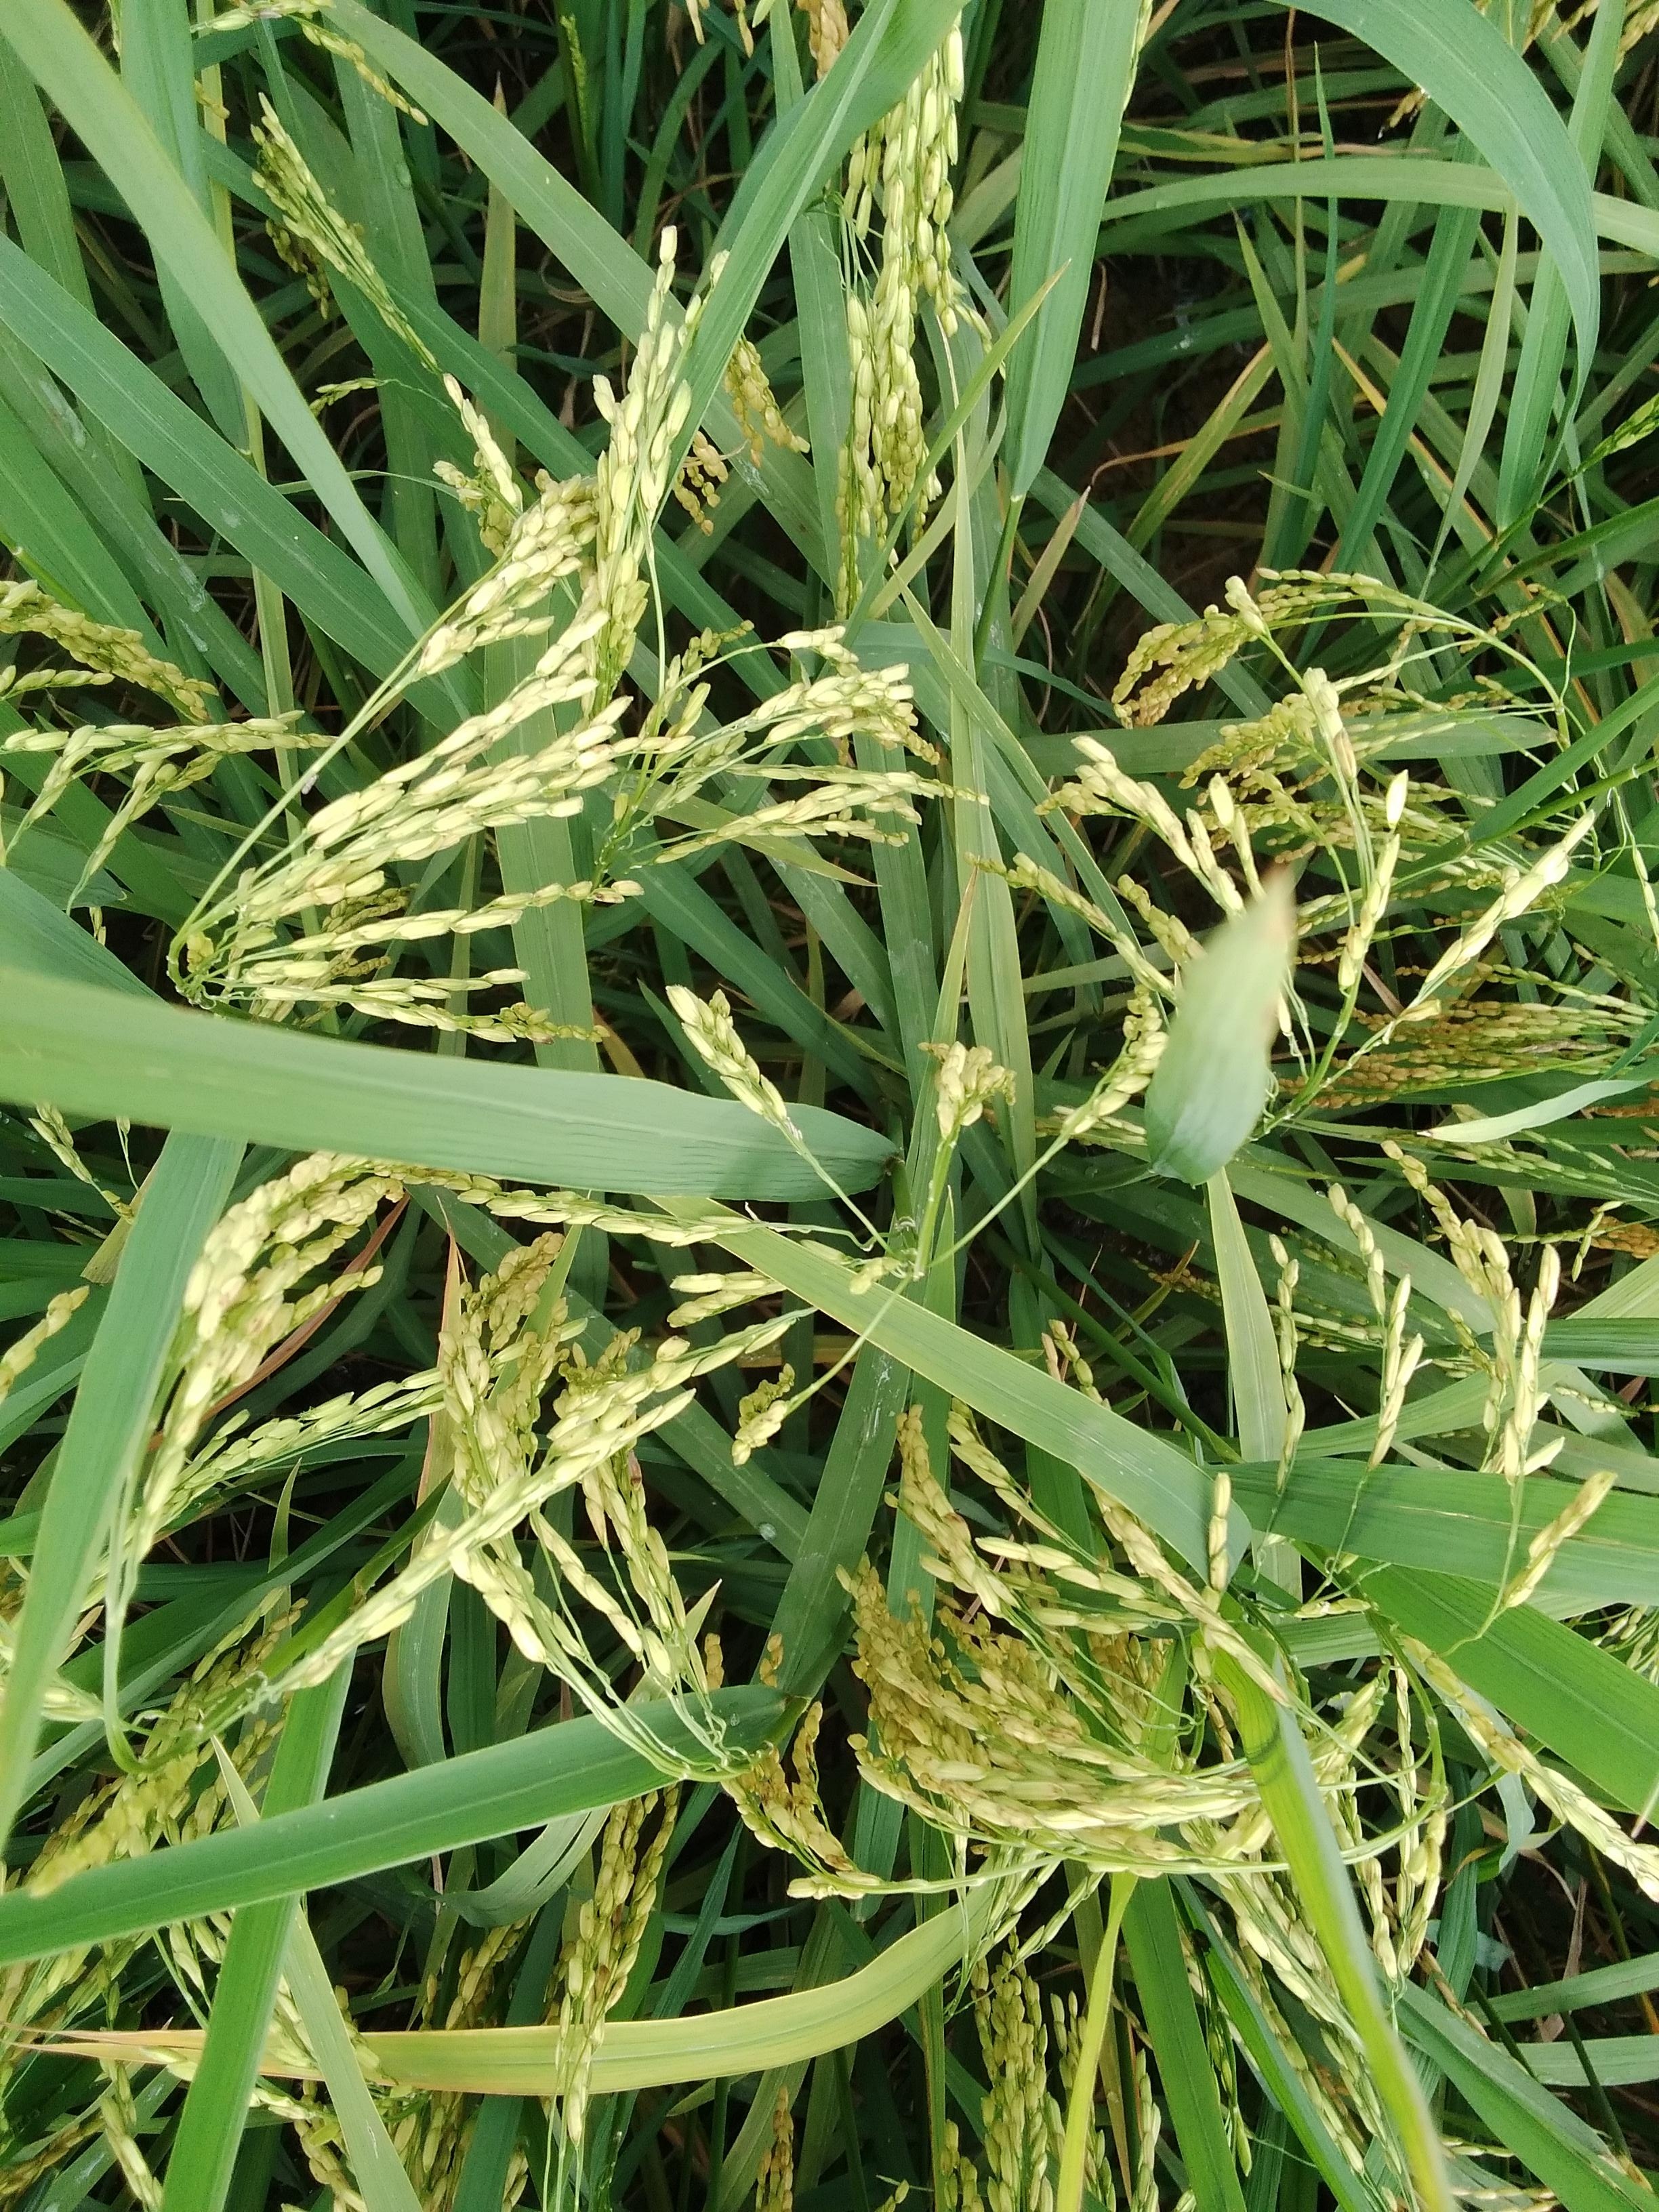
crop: rice
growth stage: ripening
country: Nigeria
